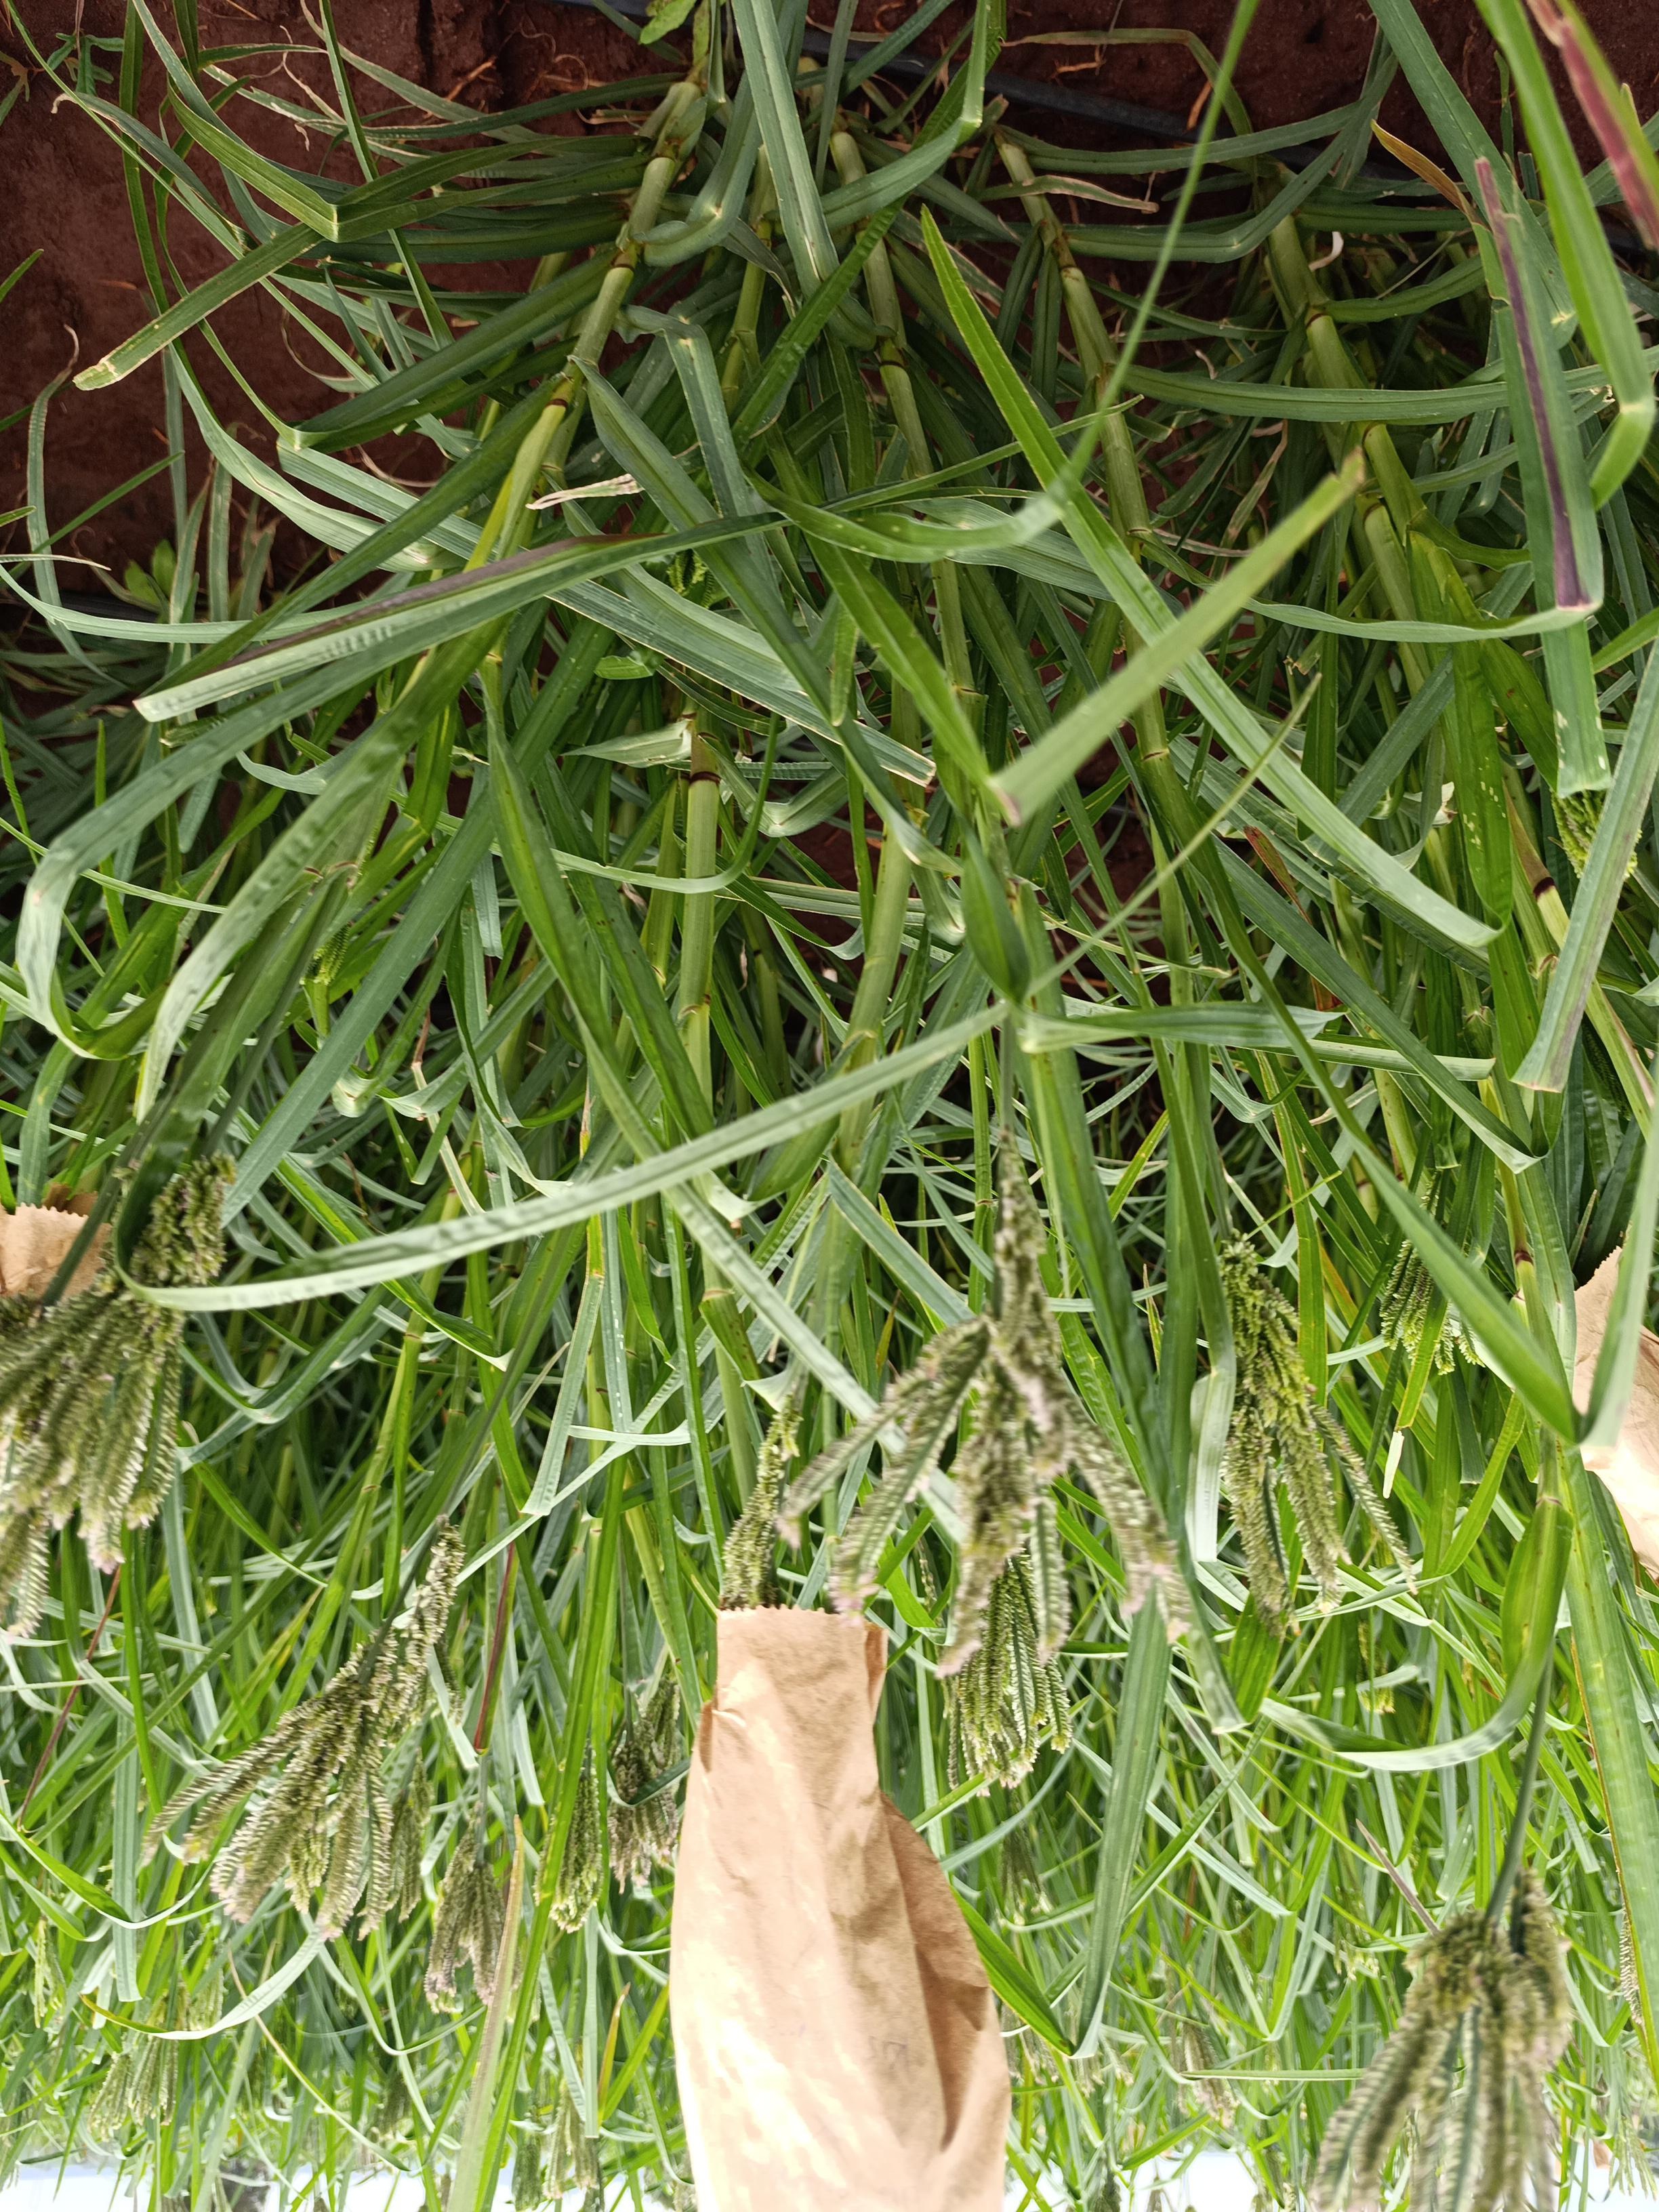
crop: finger millet
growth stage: flowering
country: Kenya
